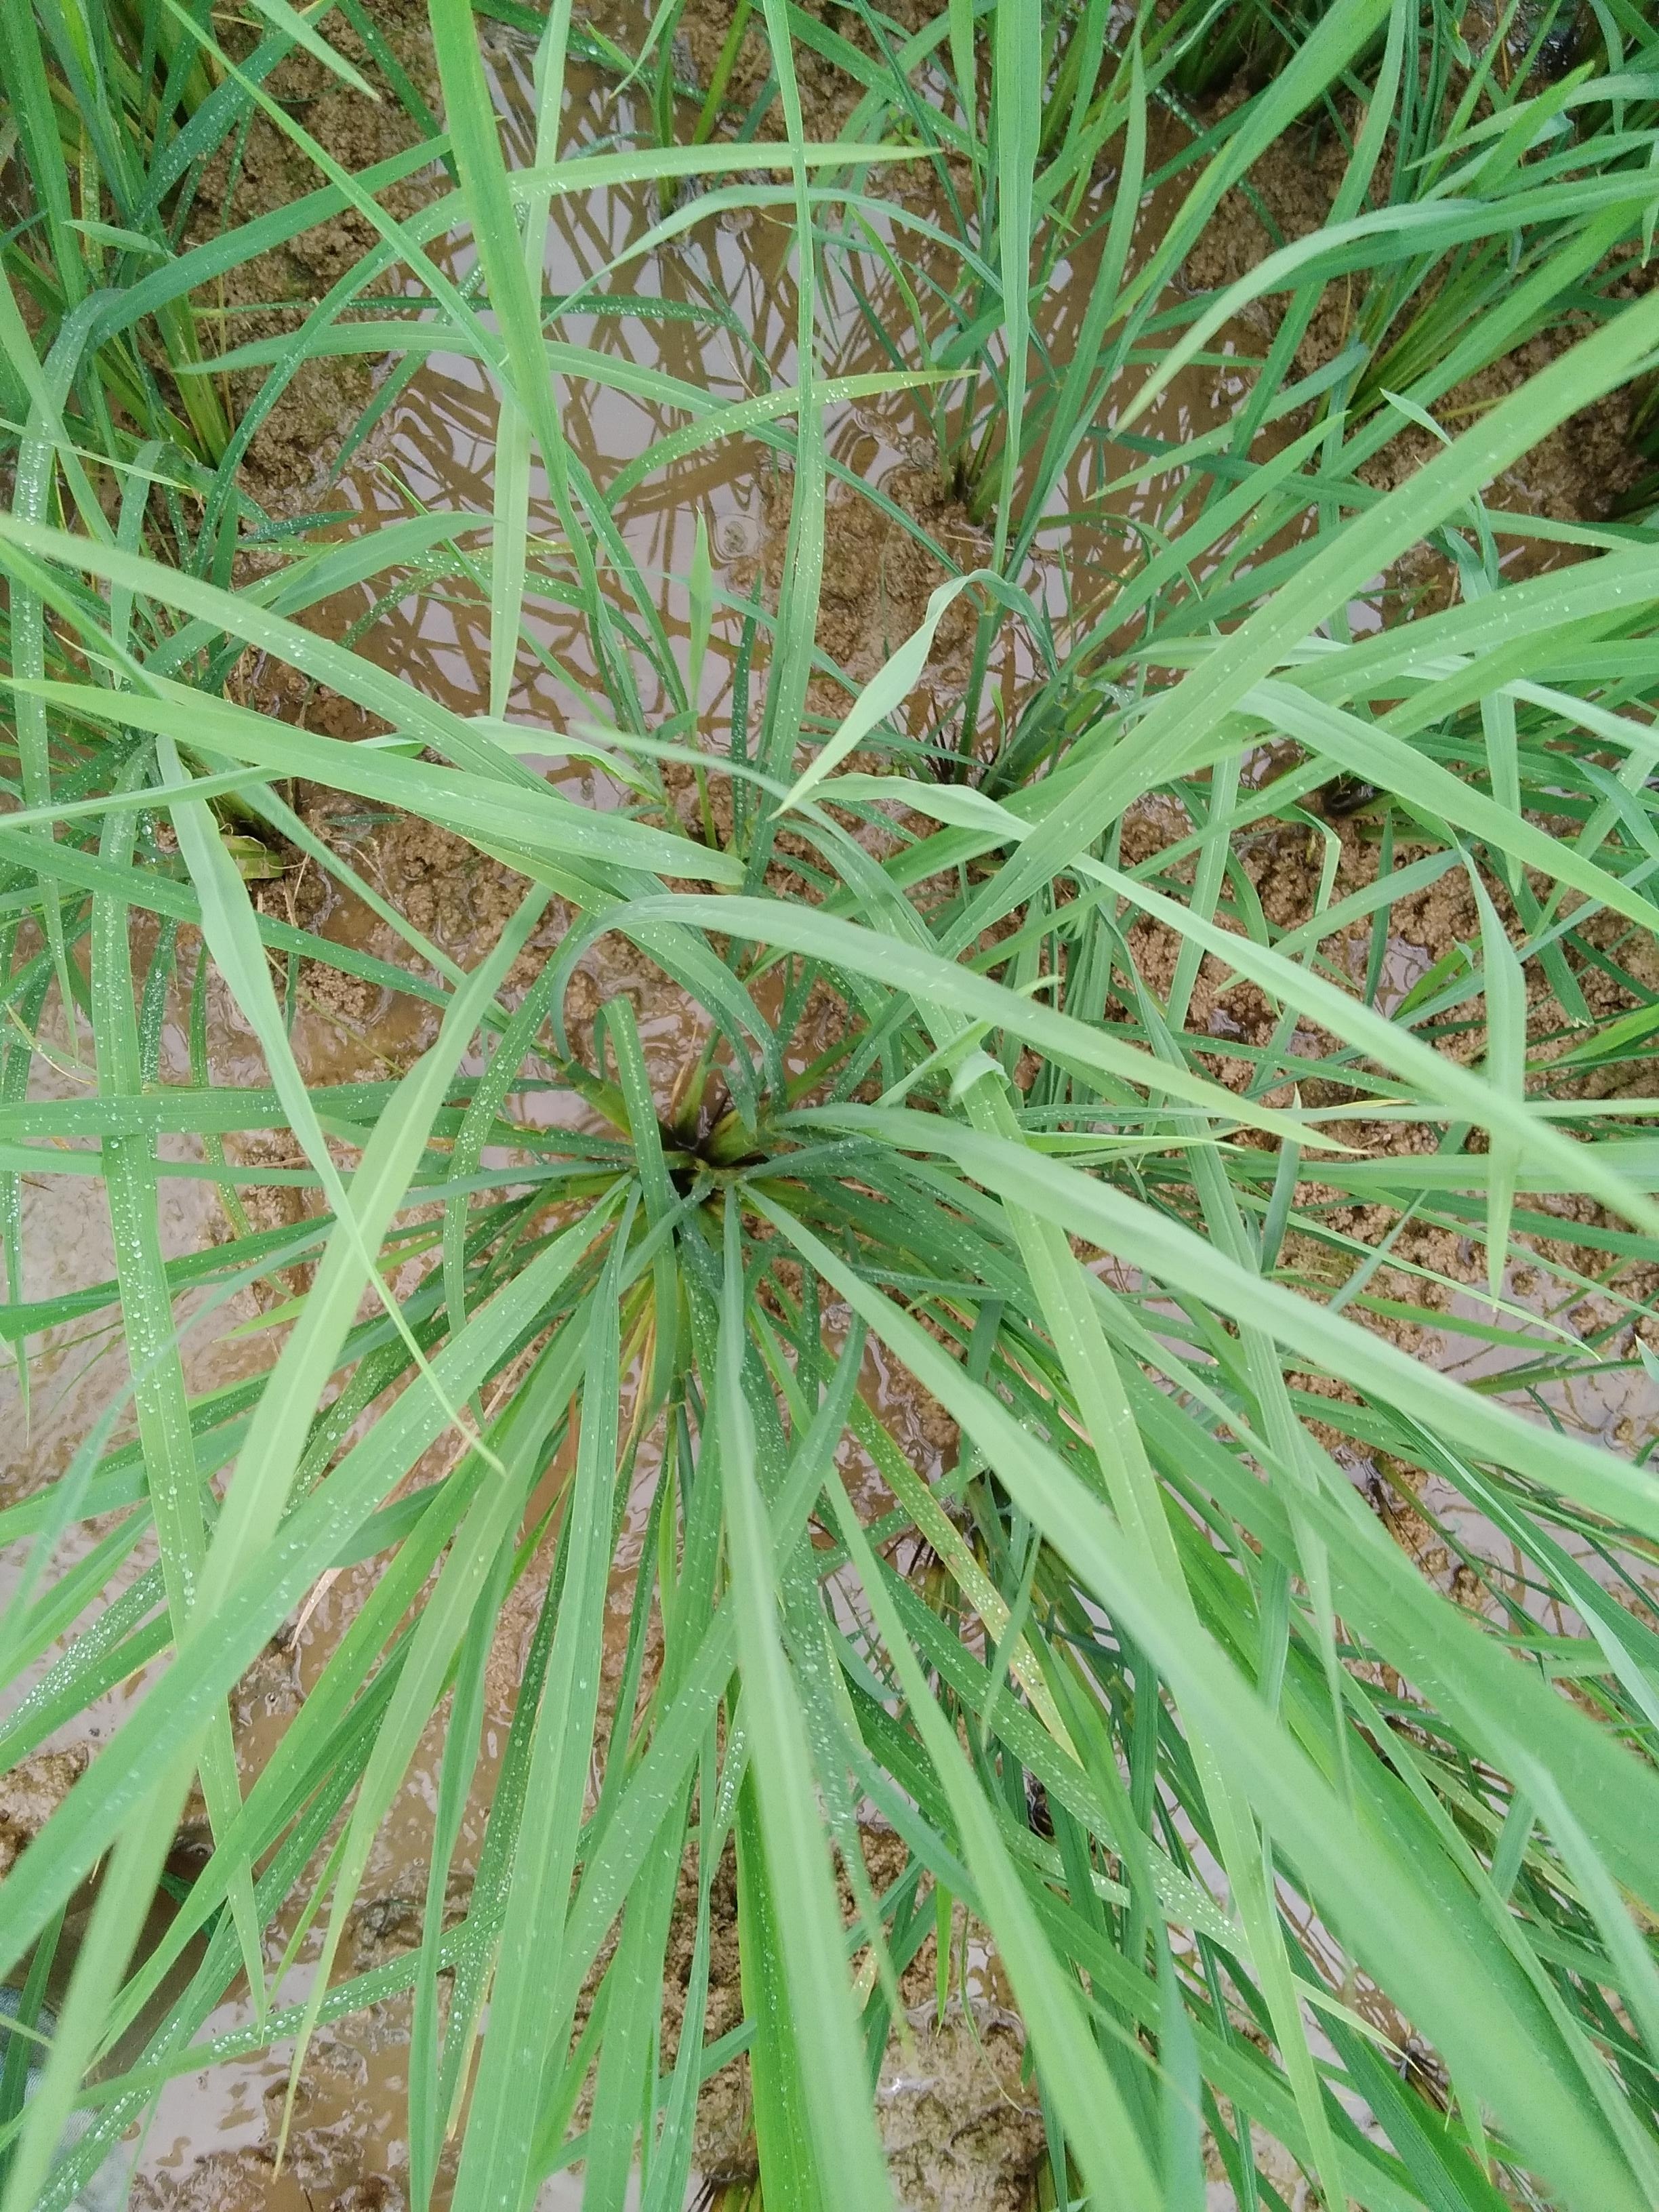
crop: rice
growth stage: vegetative
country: Nigeria
